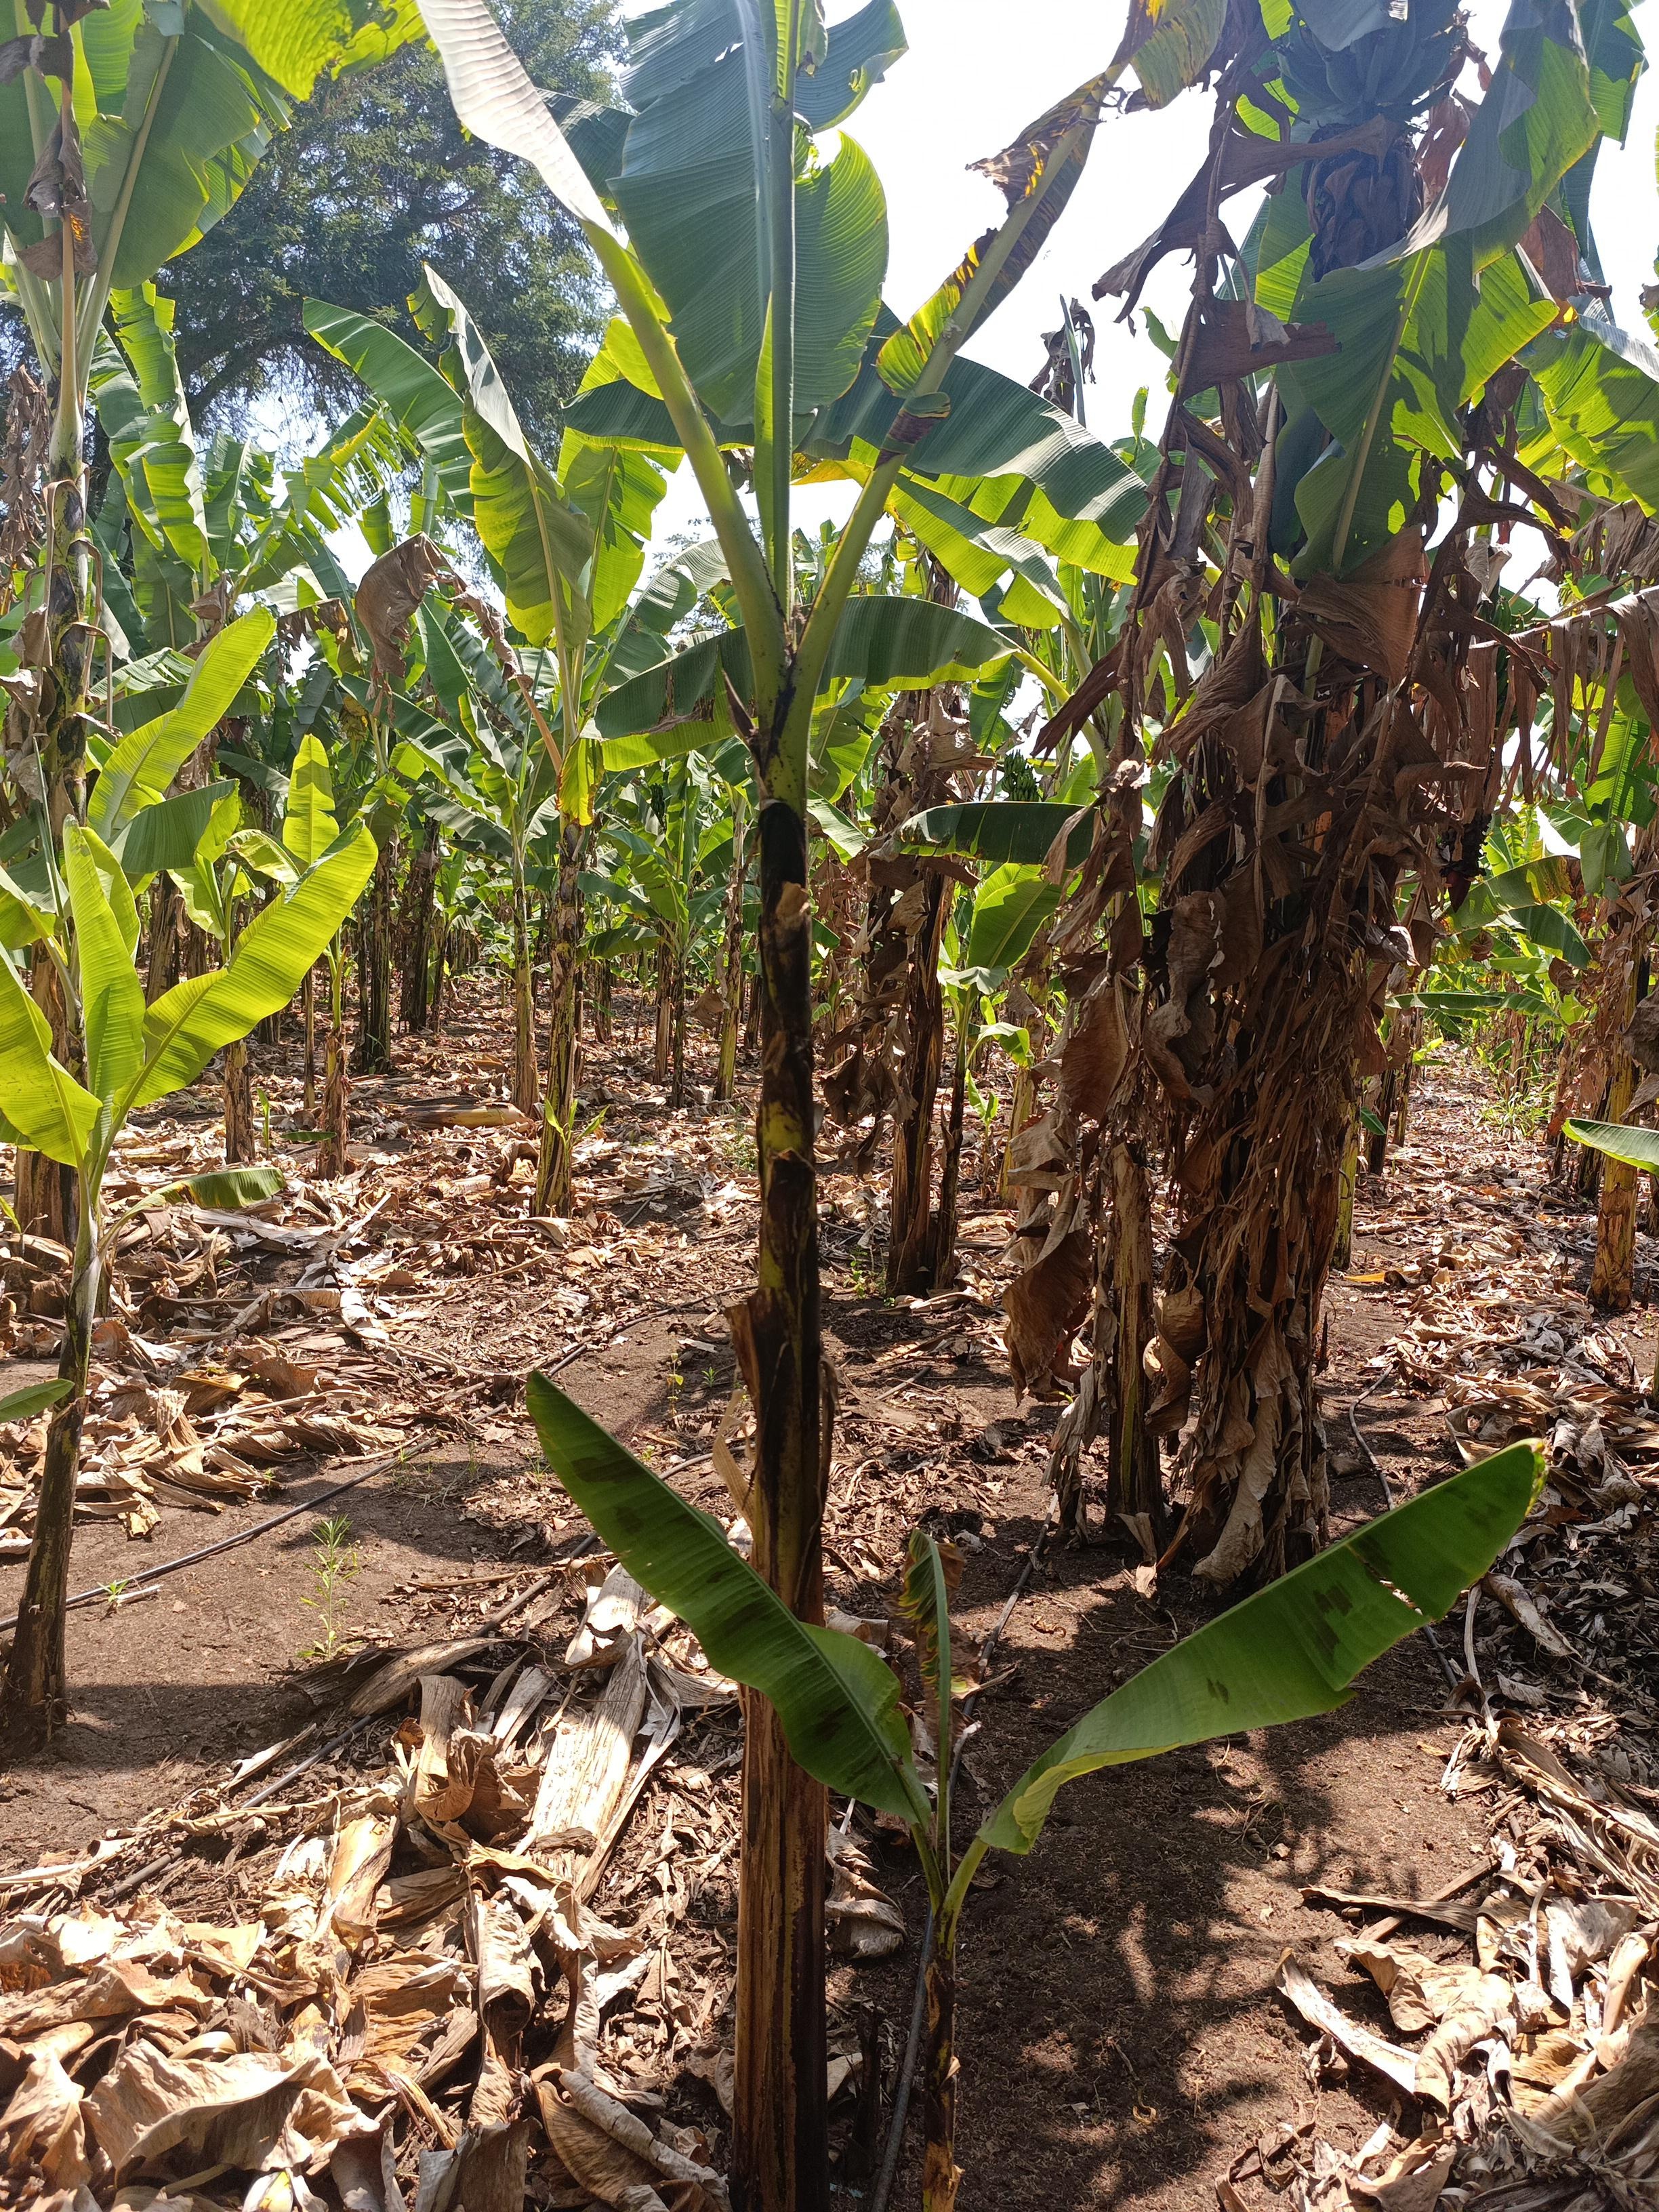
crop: banana
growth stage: vegetative
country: Tanzania
